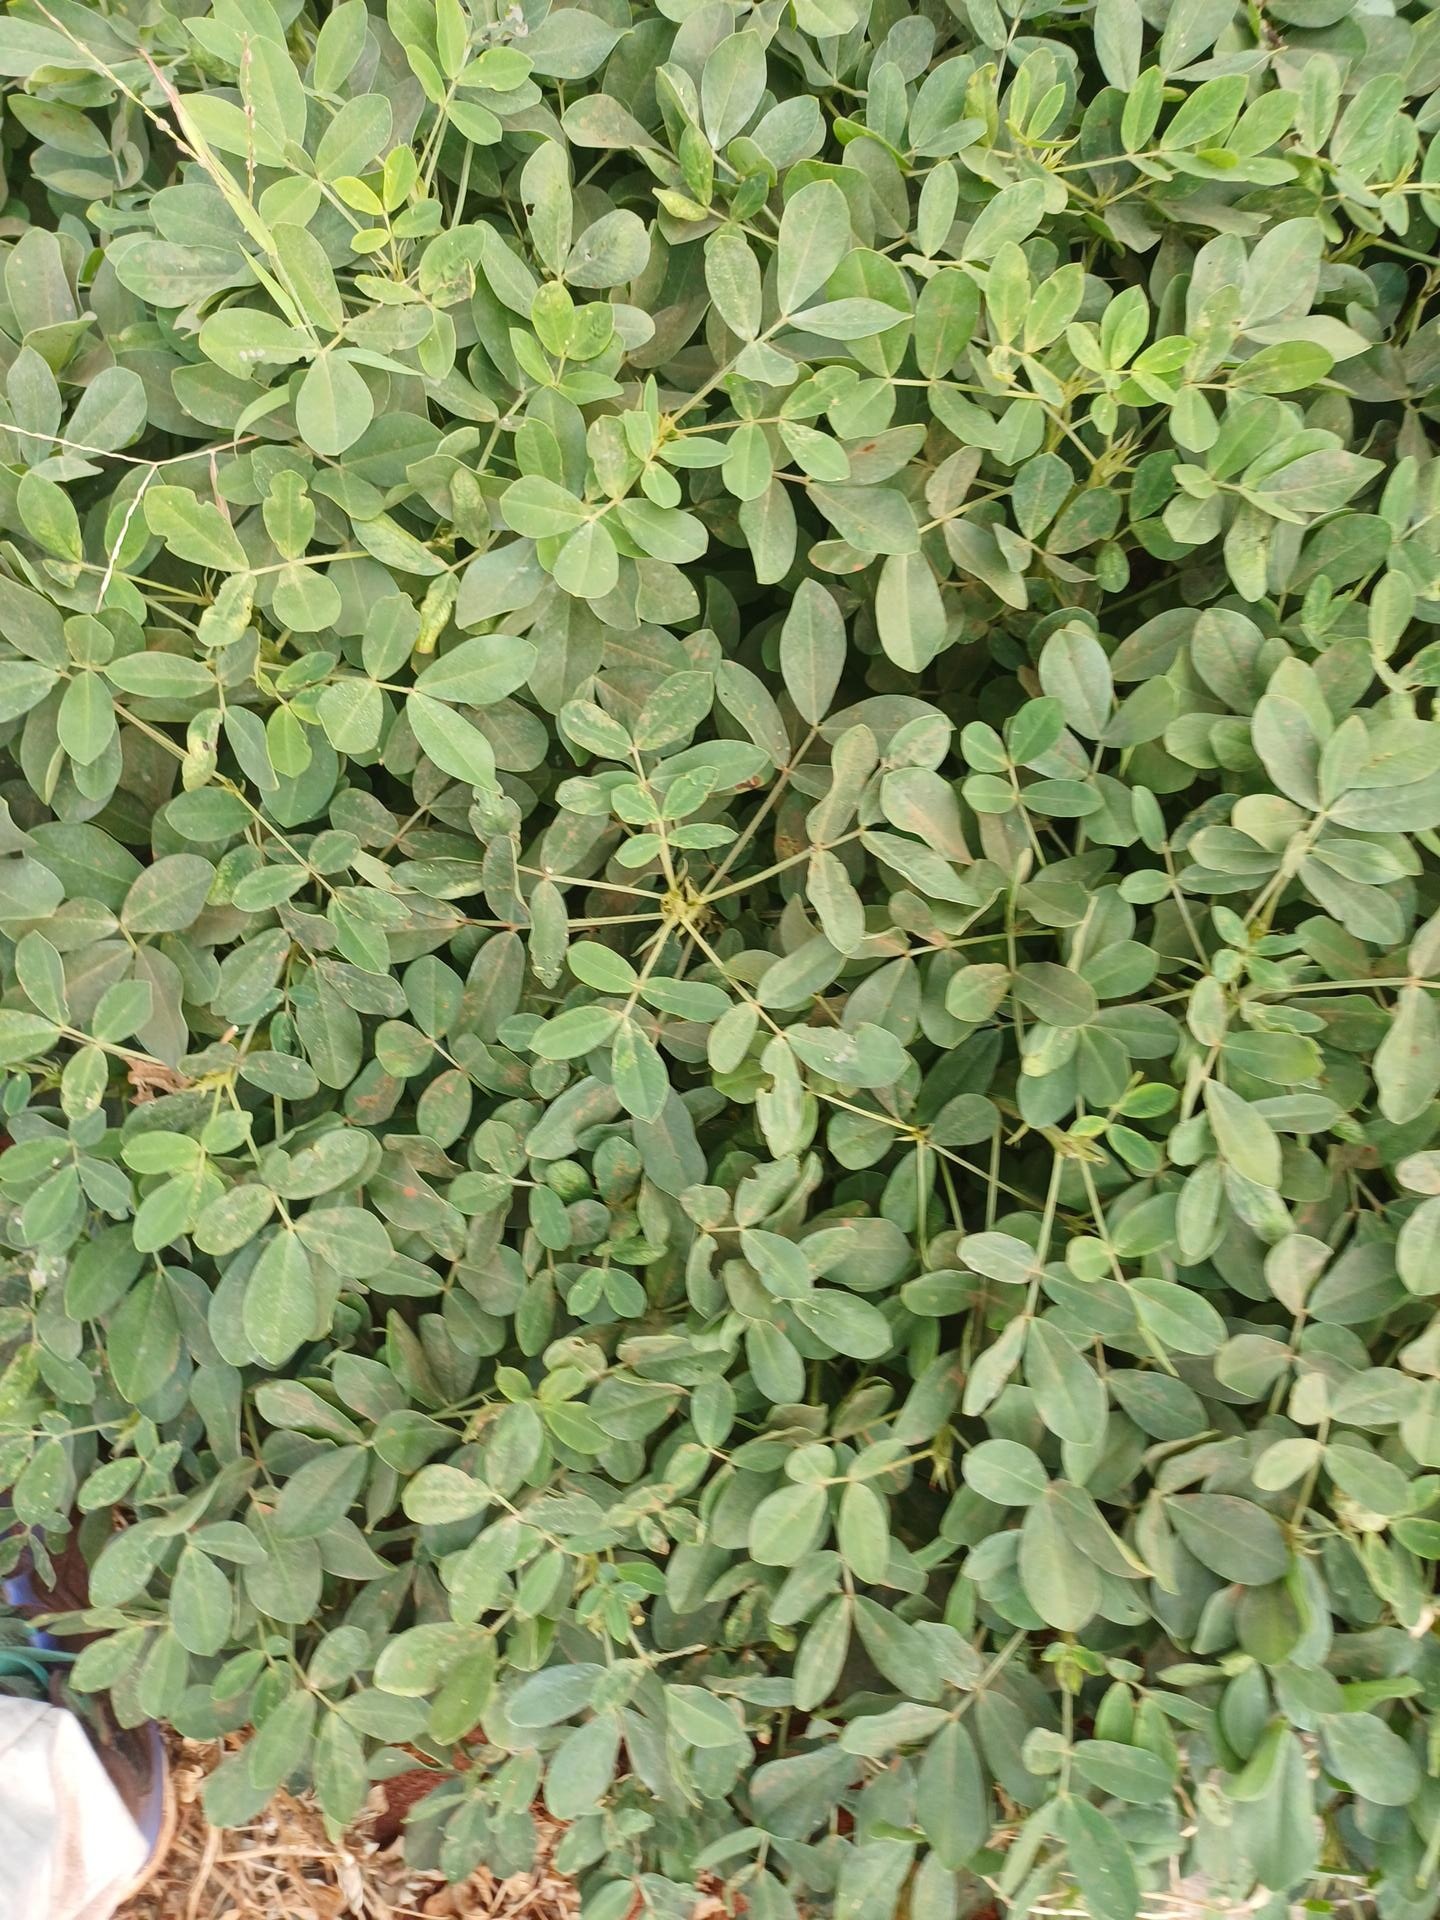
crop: groundnut
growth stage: maturity
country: Kenya
